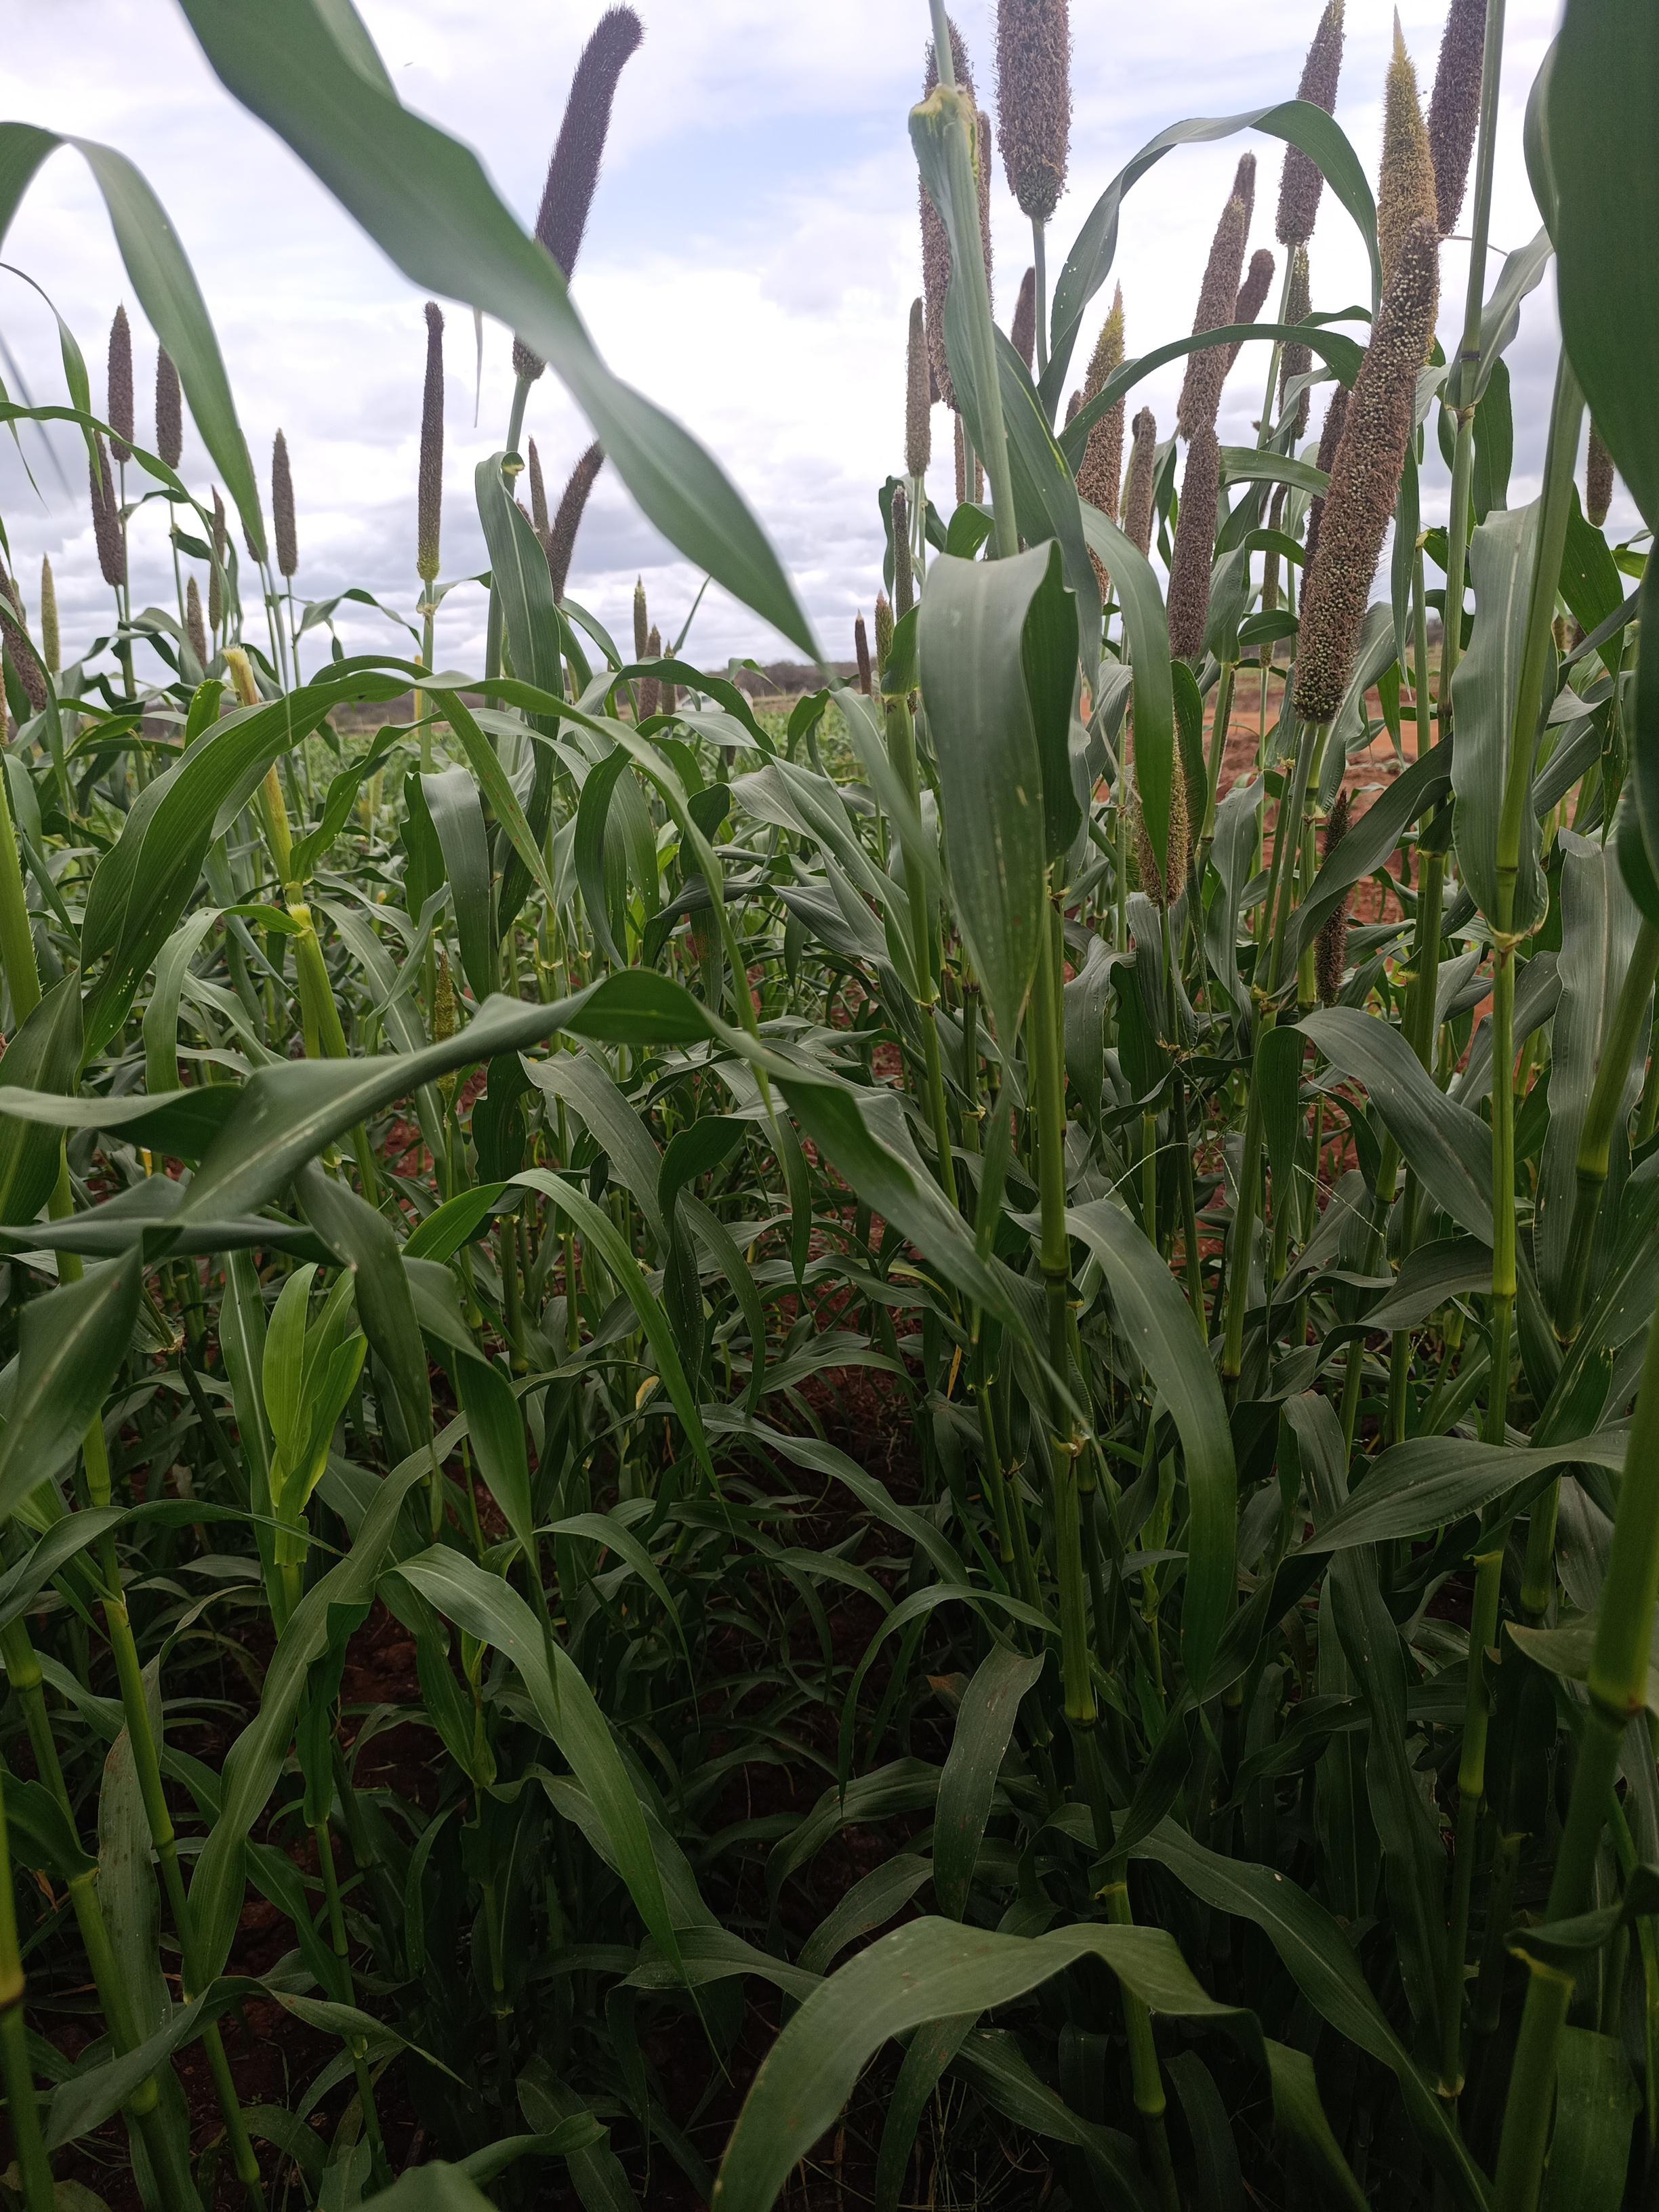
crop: pearl millet
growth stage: flowering
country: Kenya
